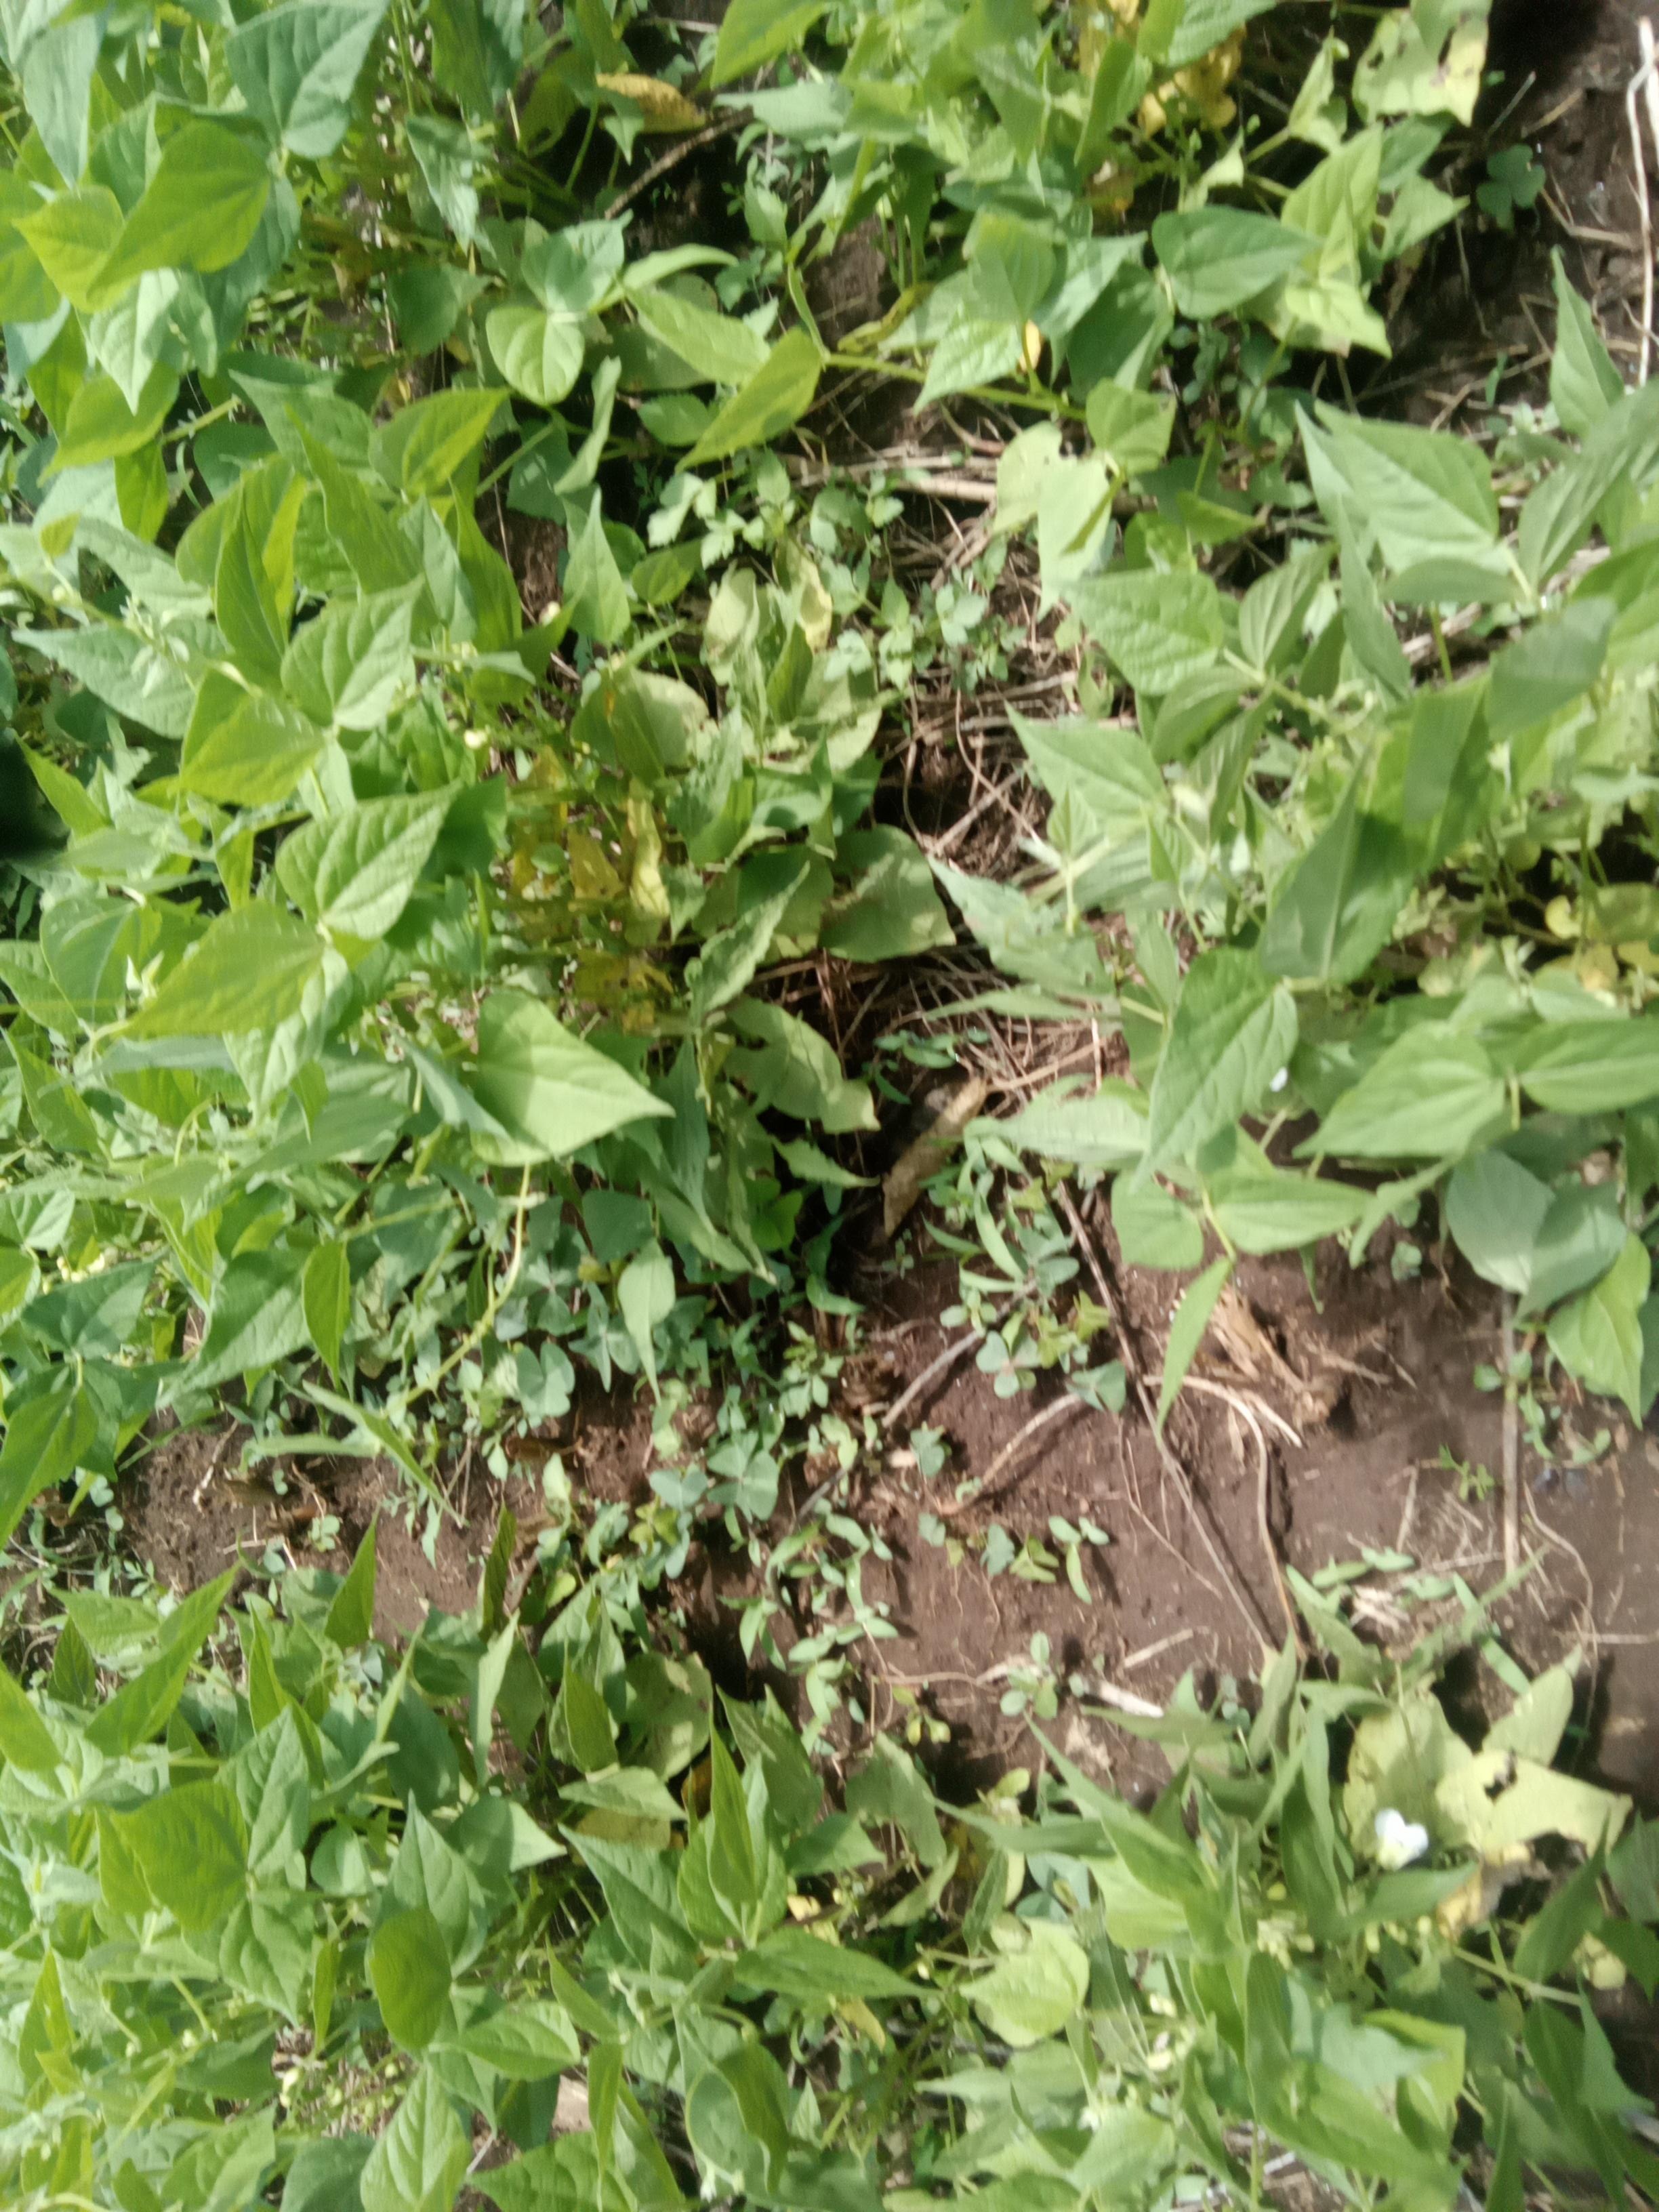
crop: common bean
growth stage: vegetative
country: Kenya
